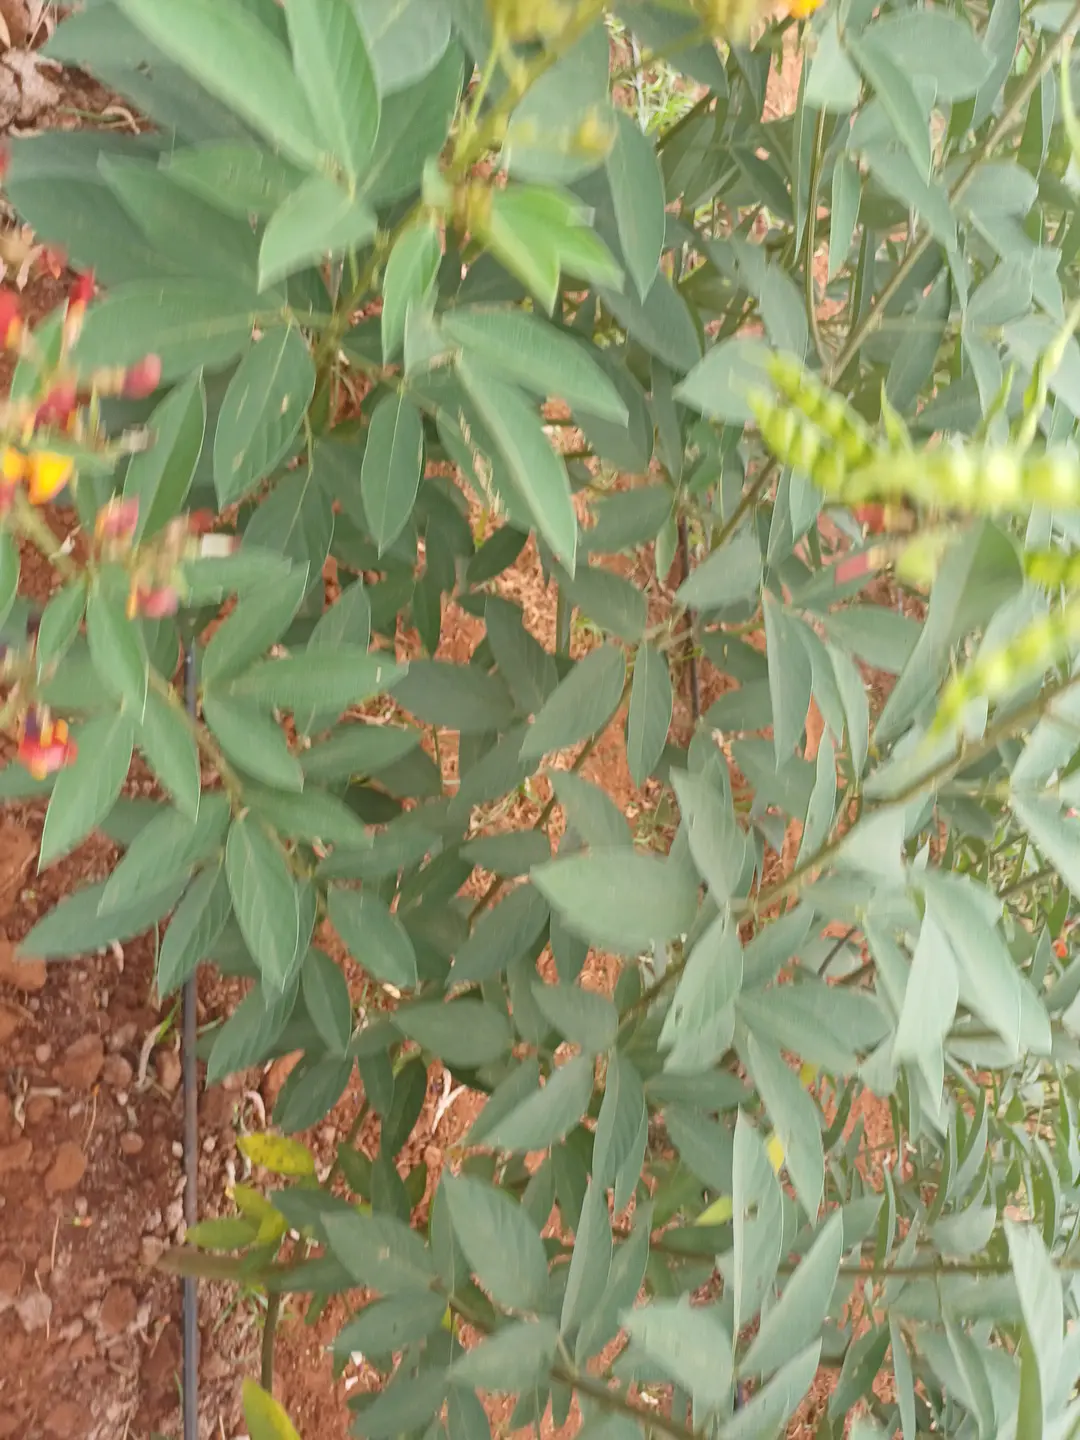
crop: pigeonpea
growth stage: development pod
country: Kenya
